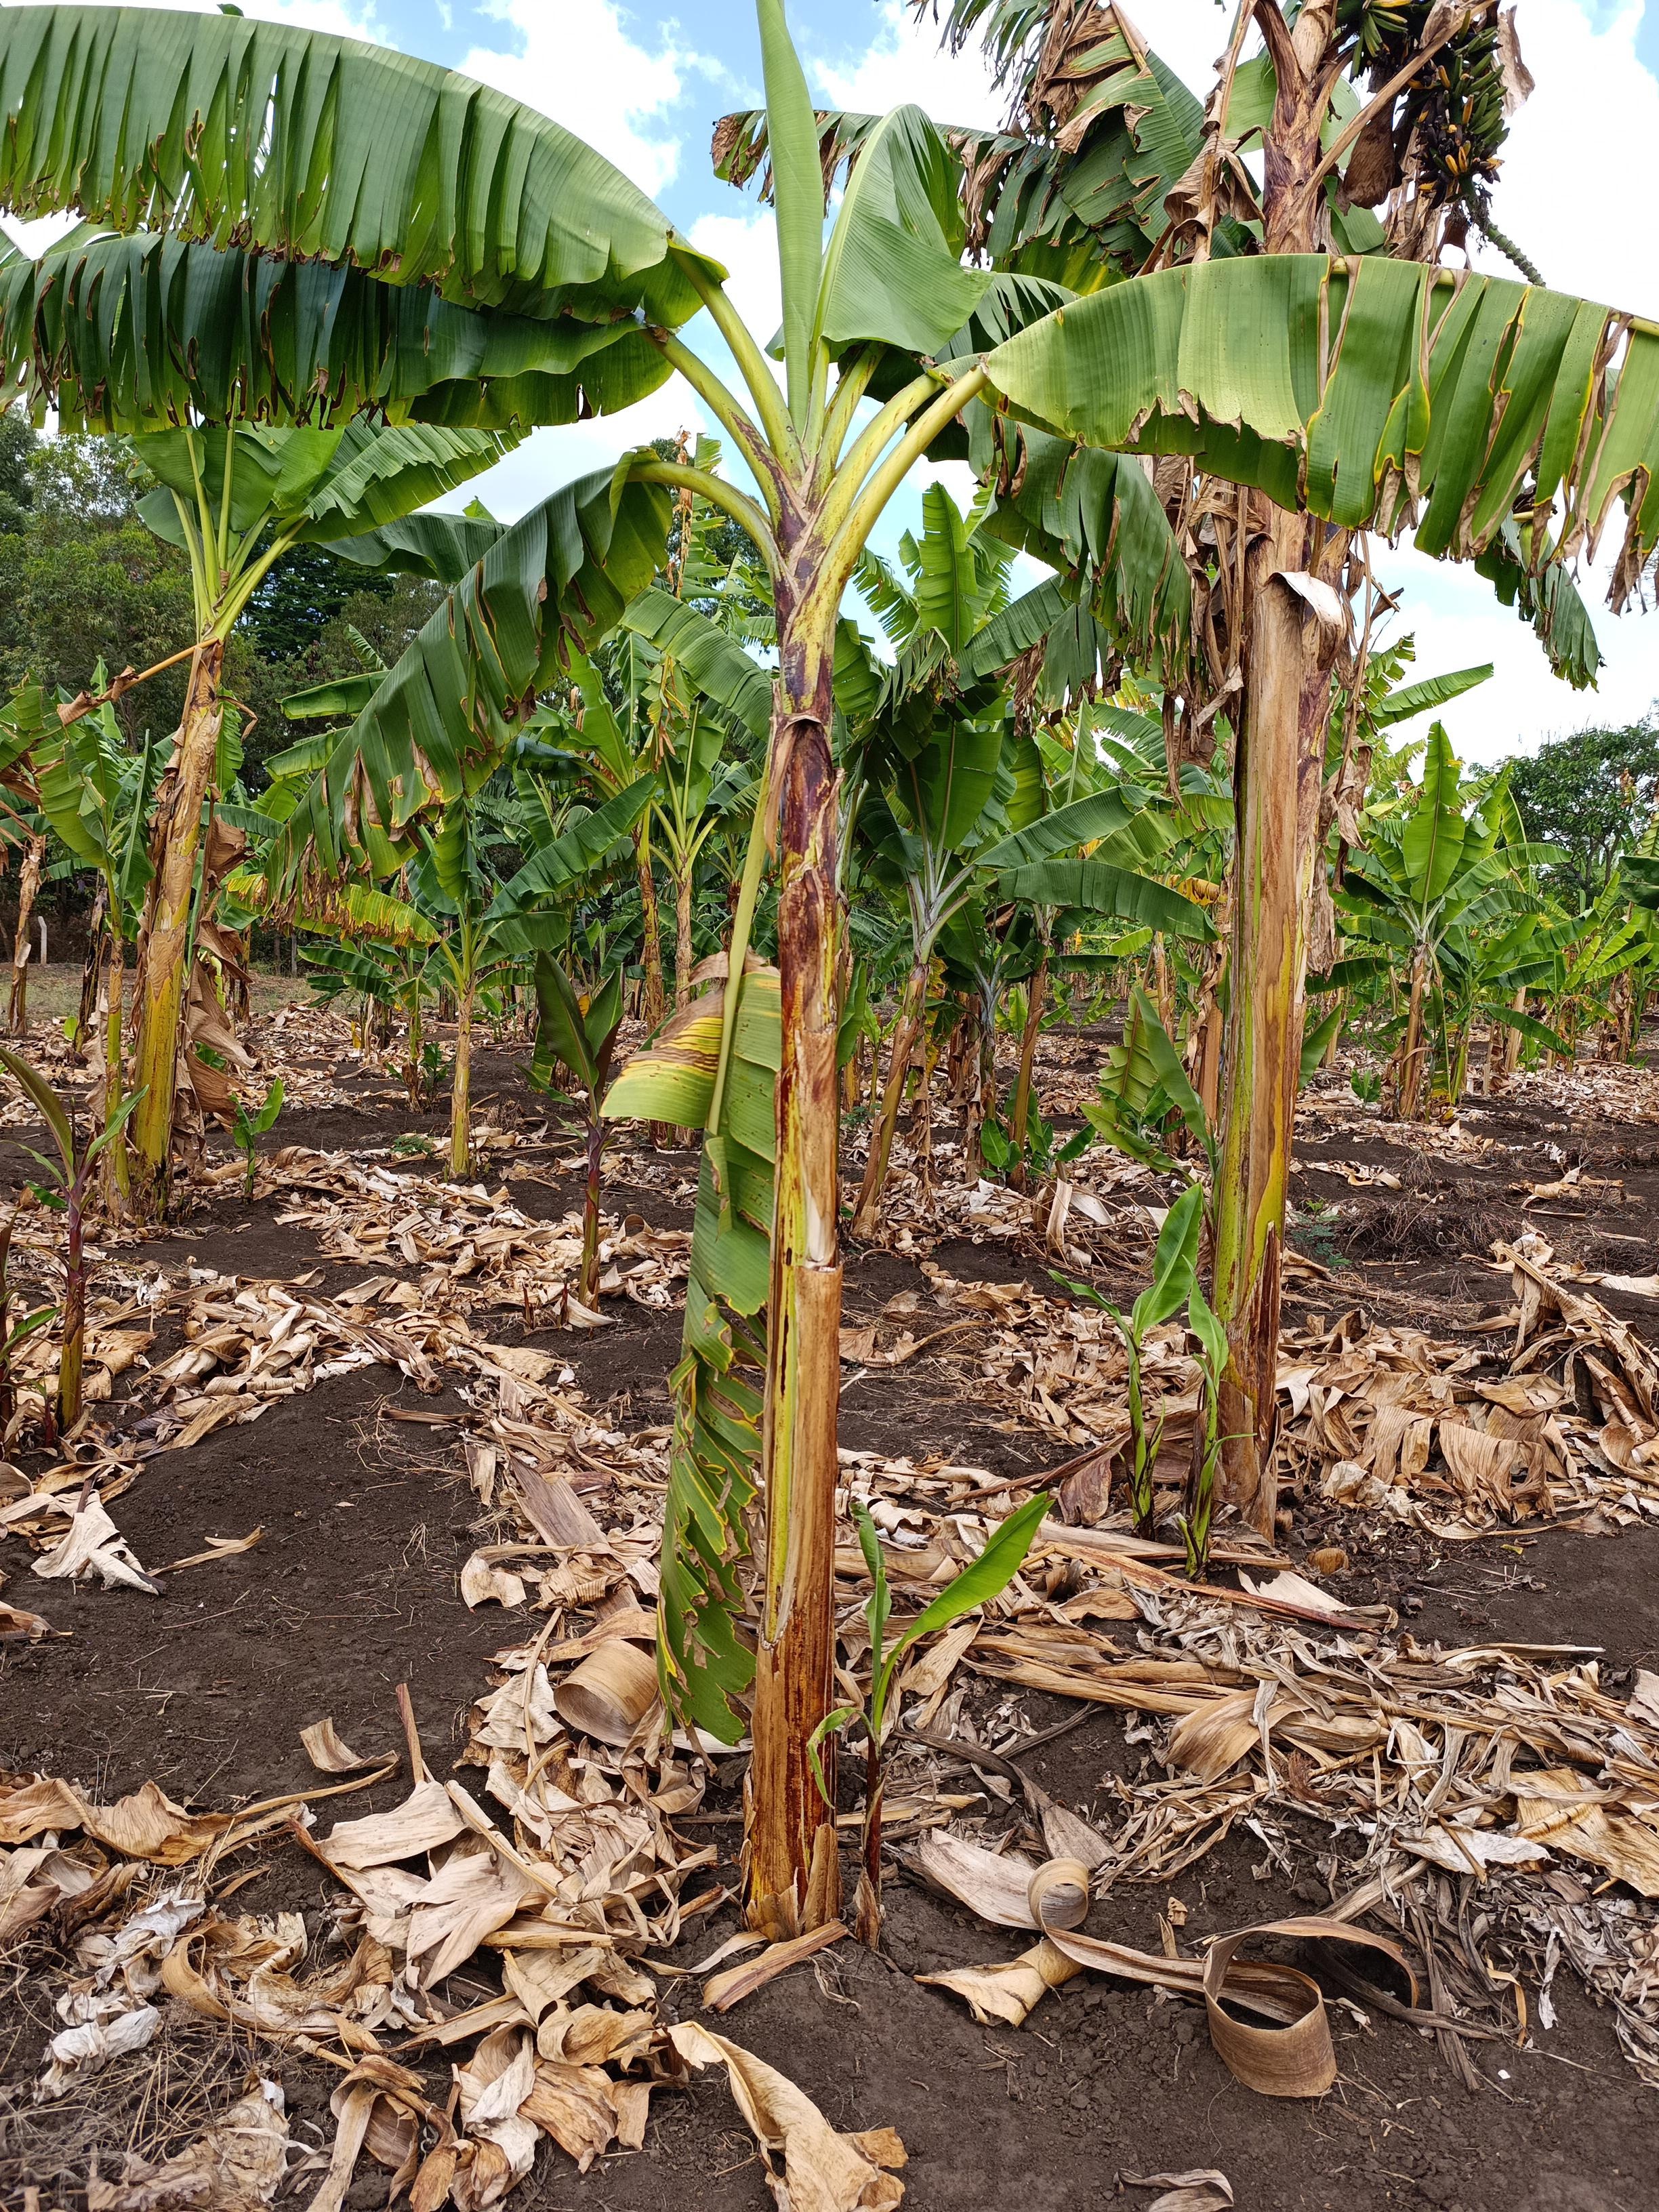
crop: banana
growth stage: vegetative
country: Tanzania
